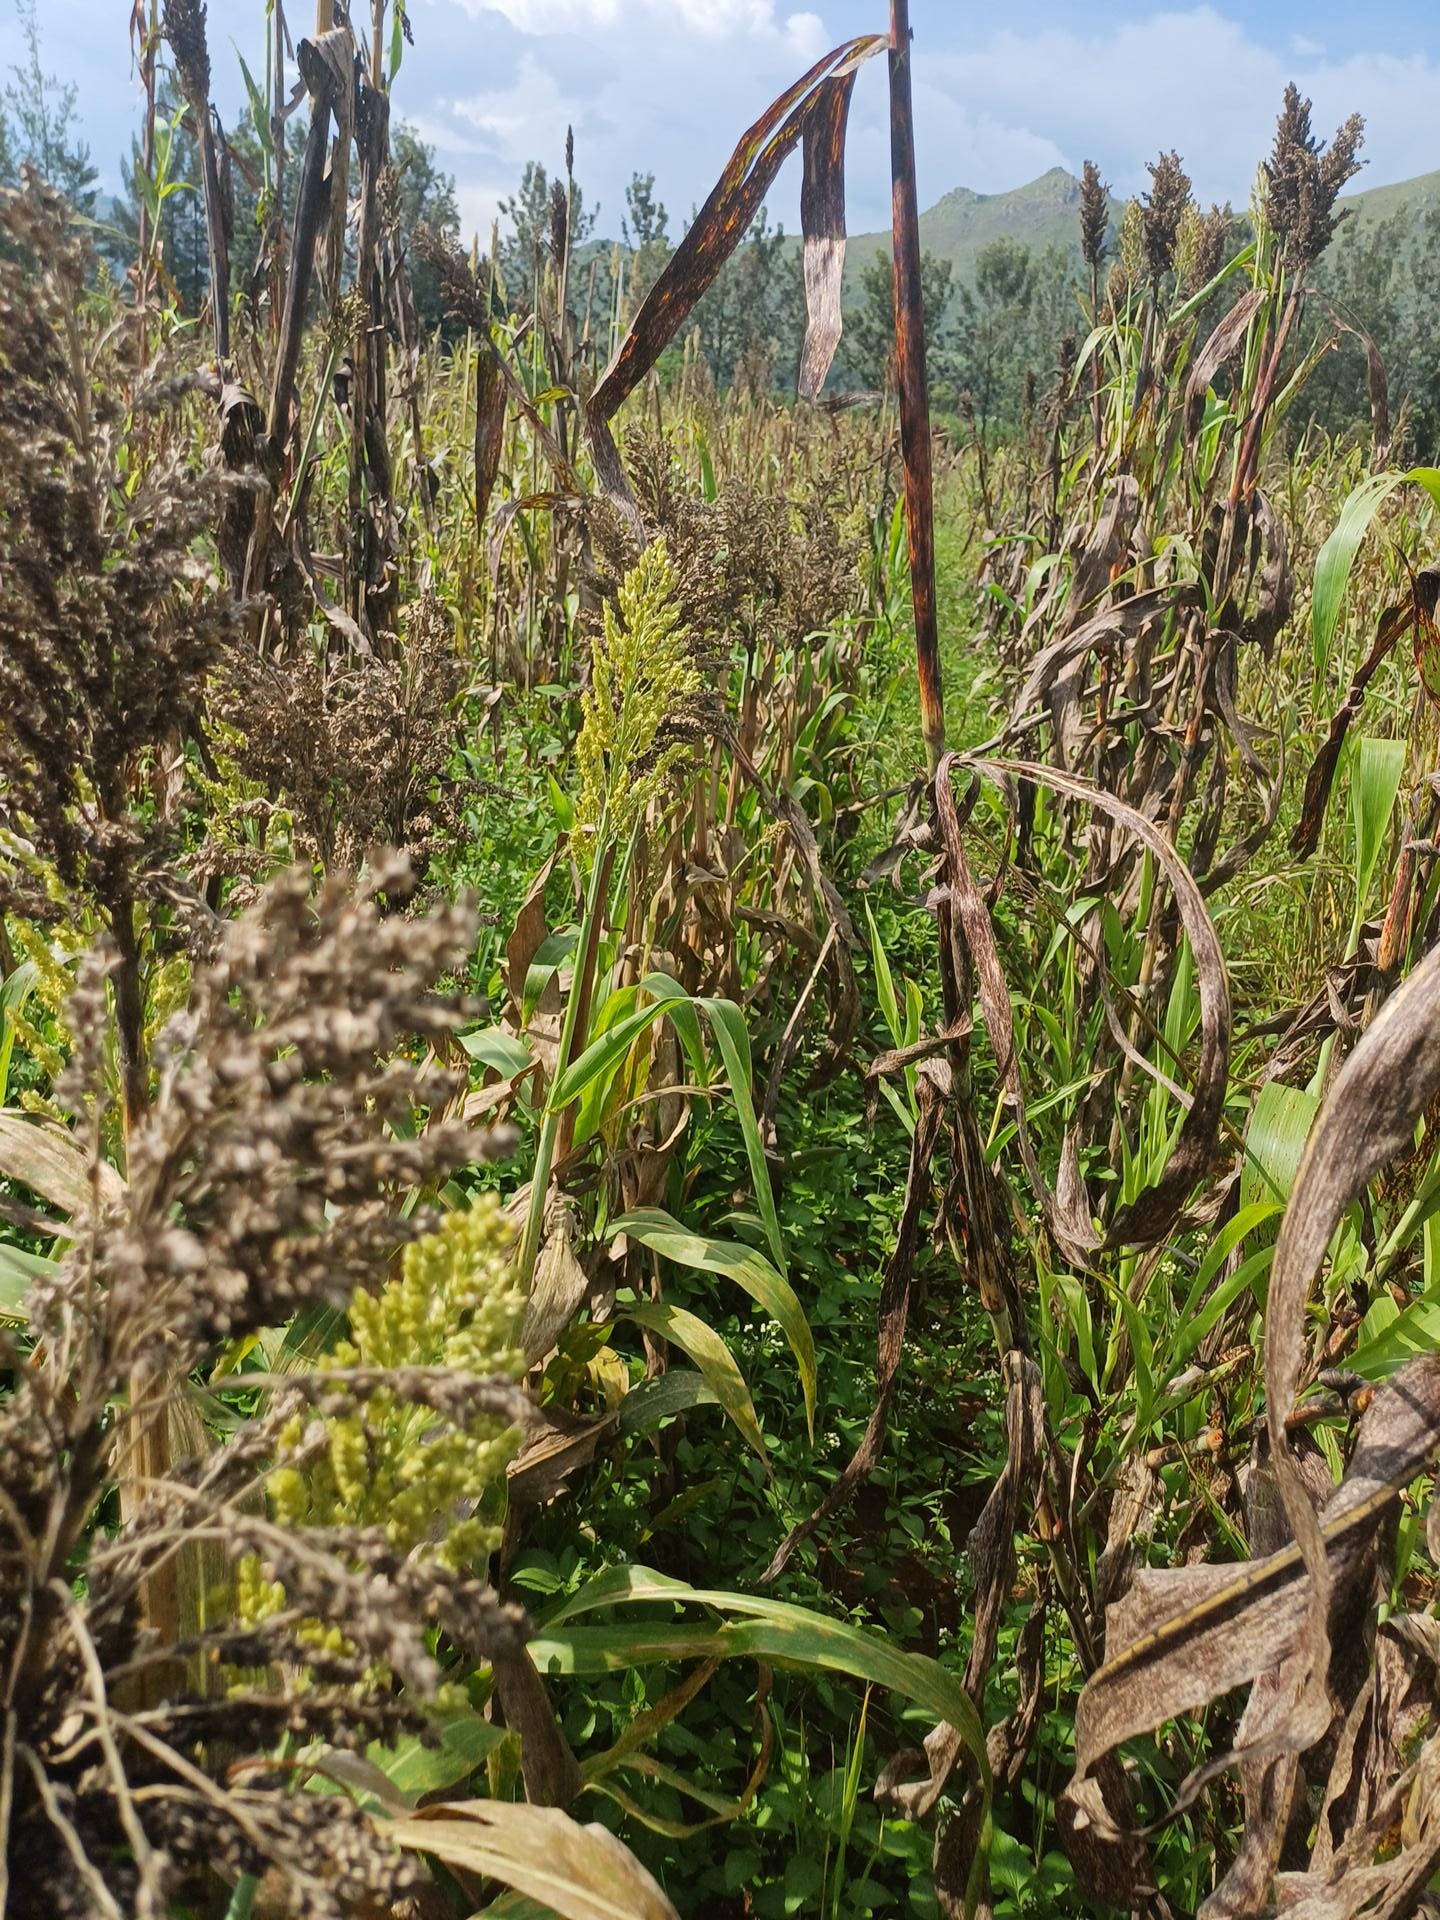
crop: sorghum
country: Kenya
